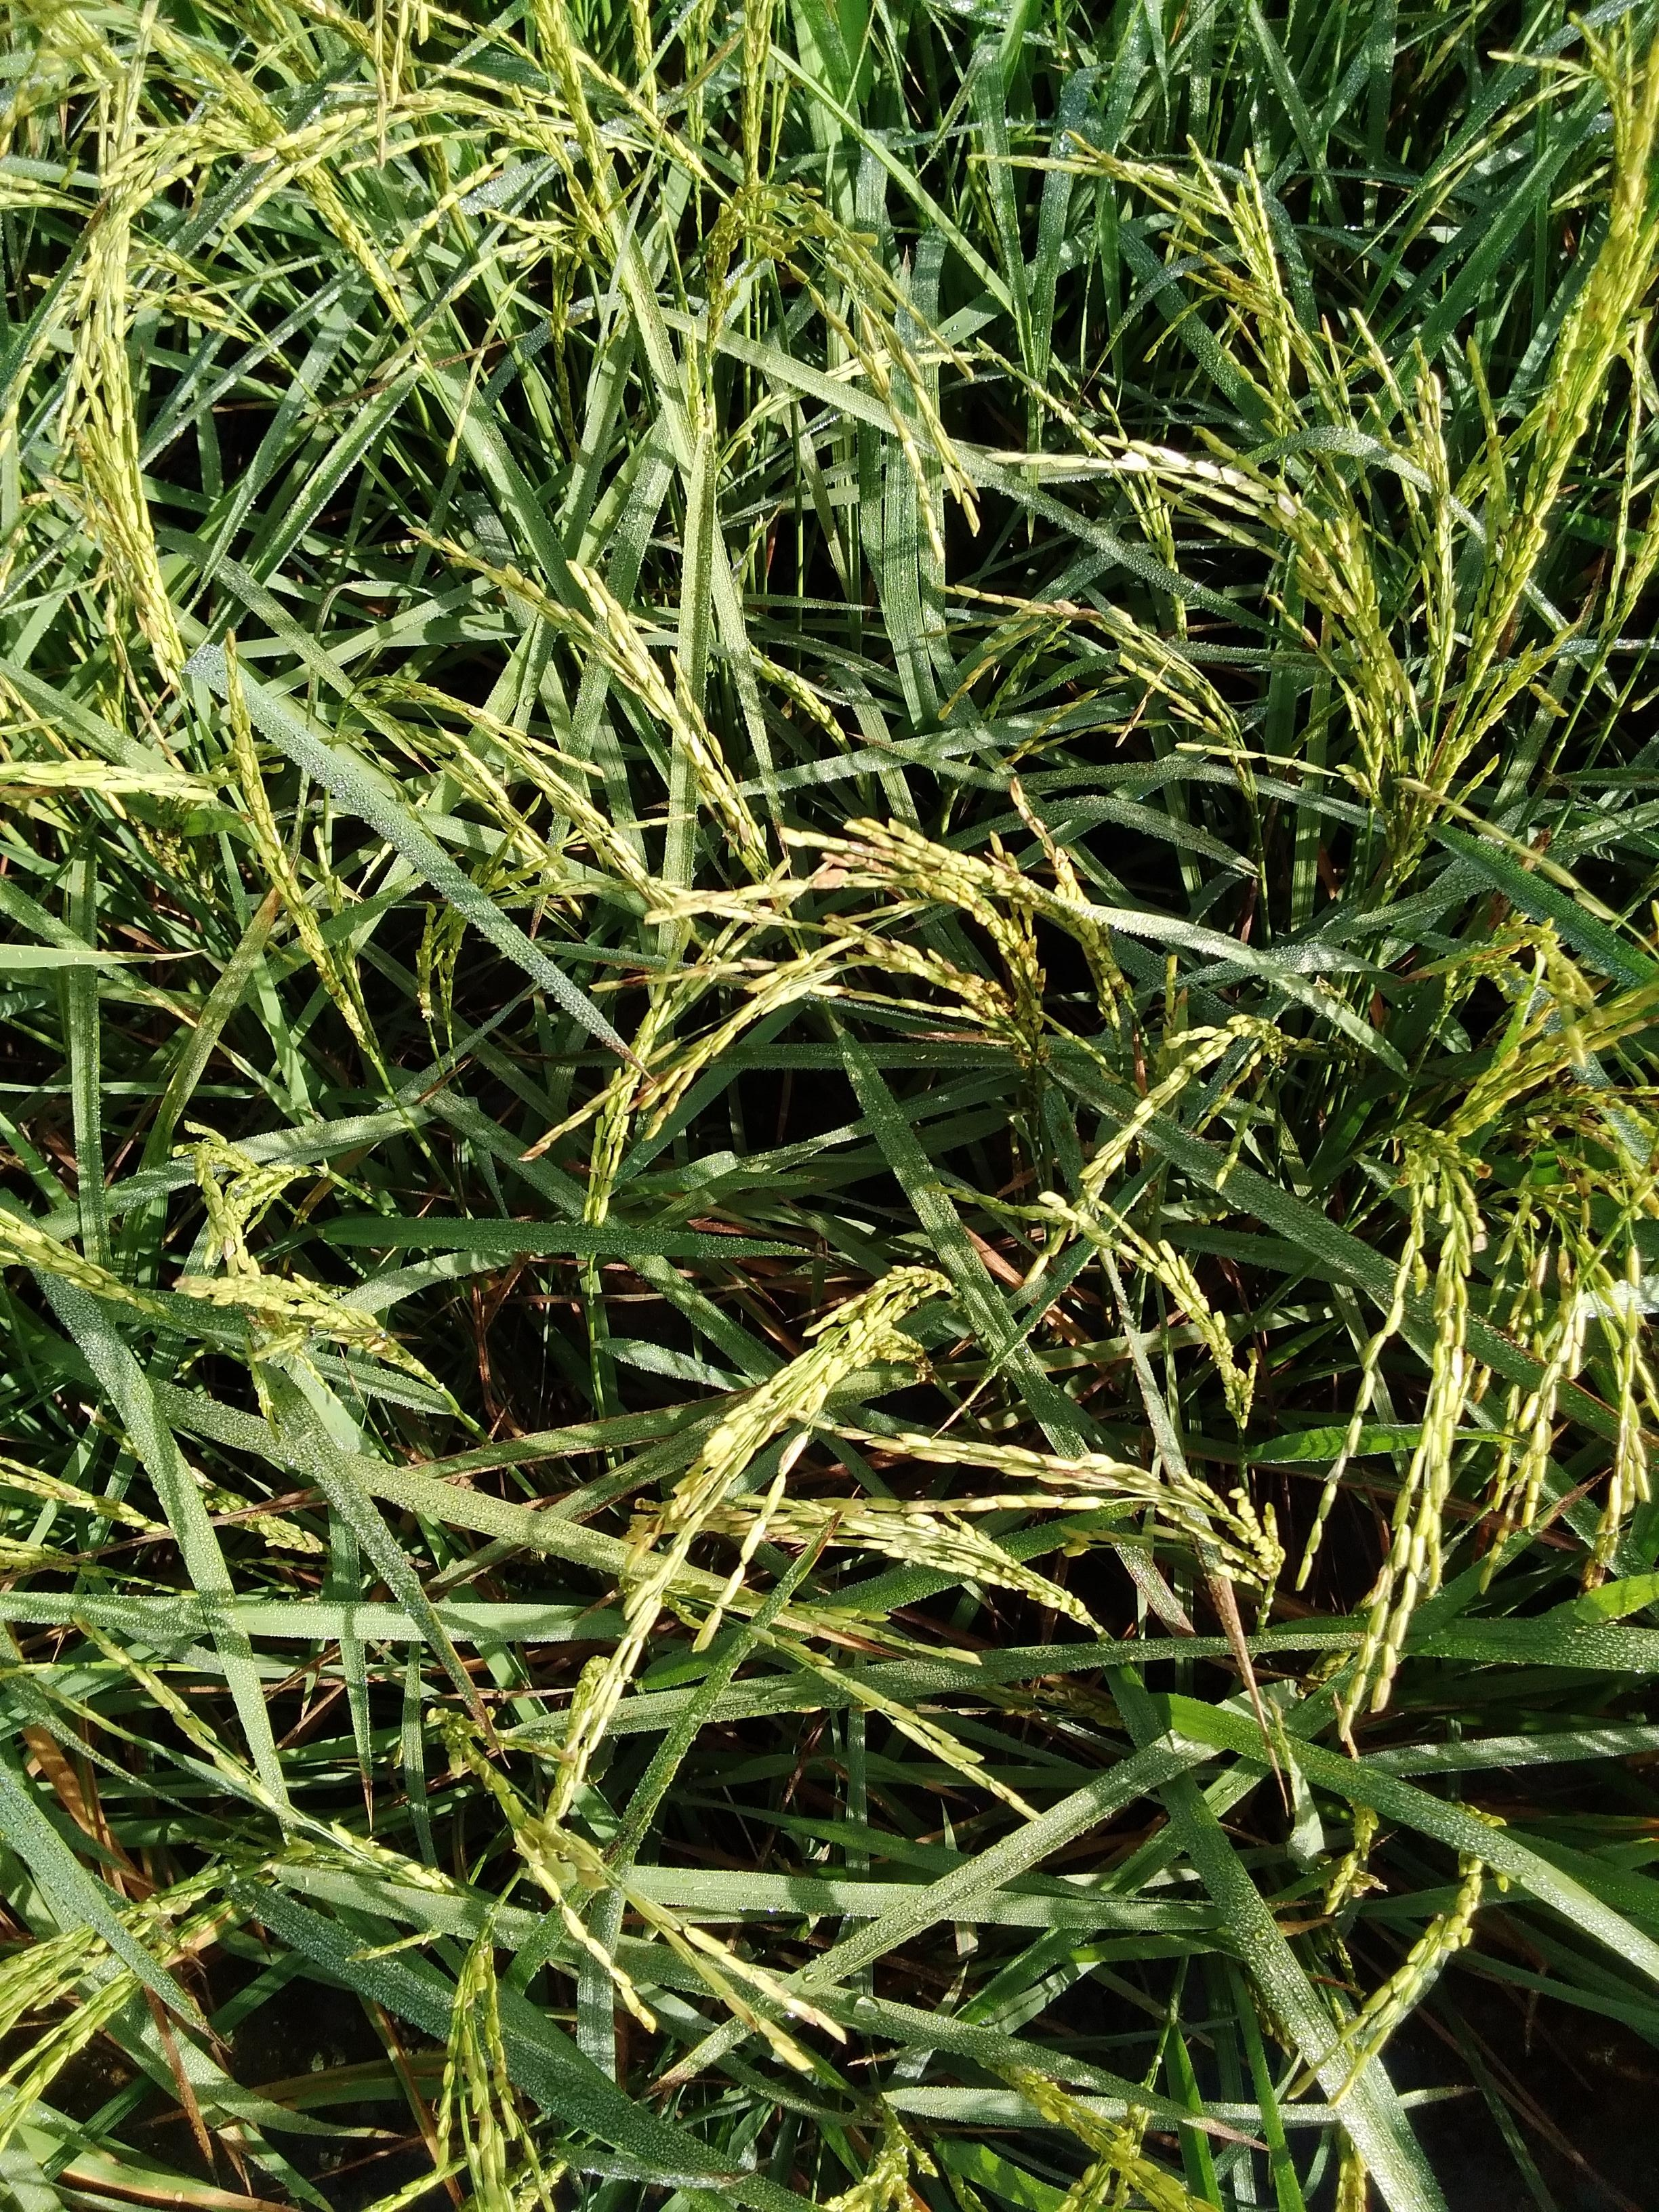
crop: rice
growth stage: stage dough
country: Senegal
